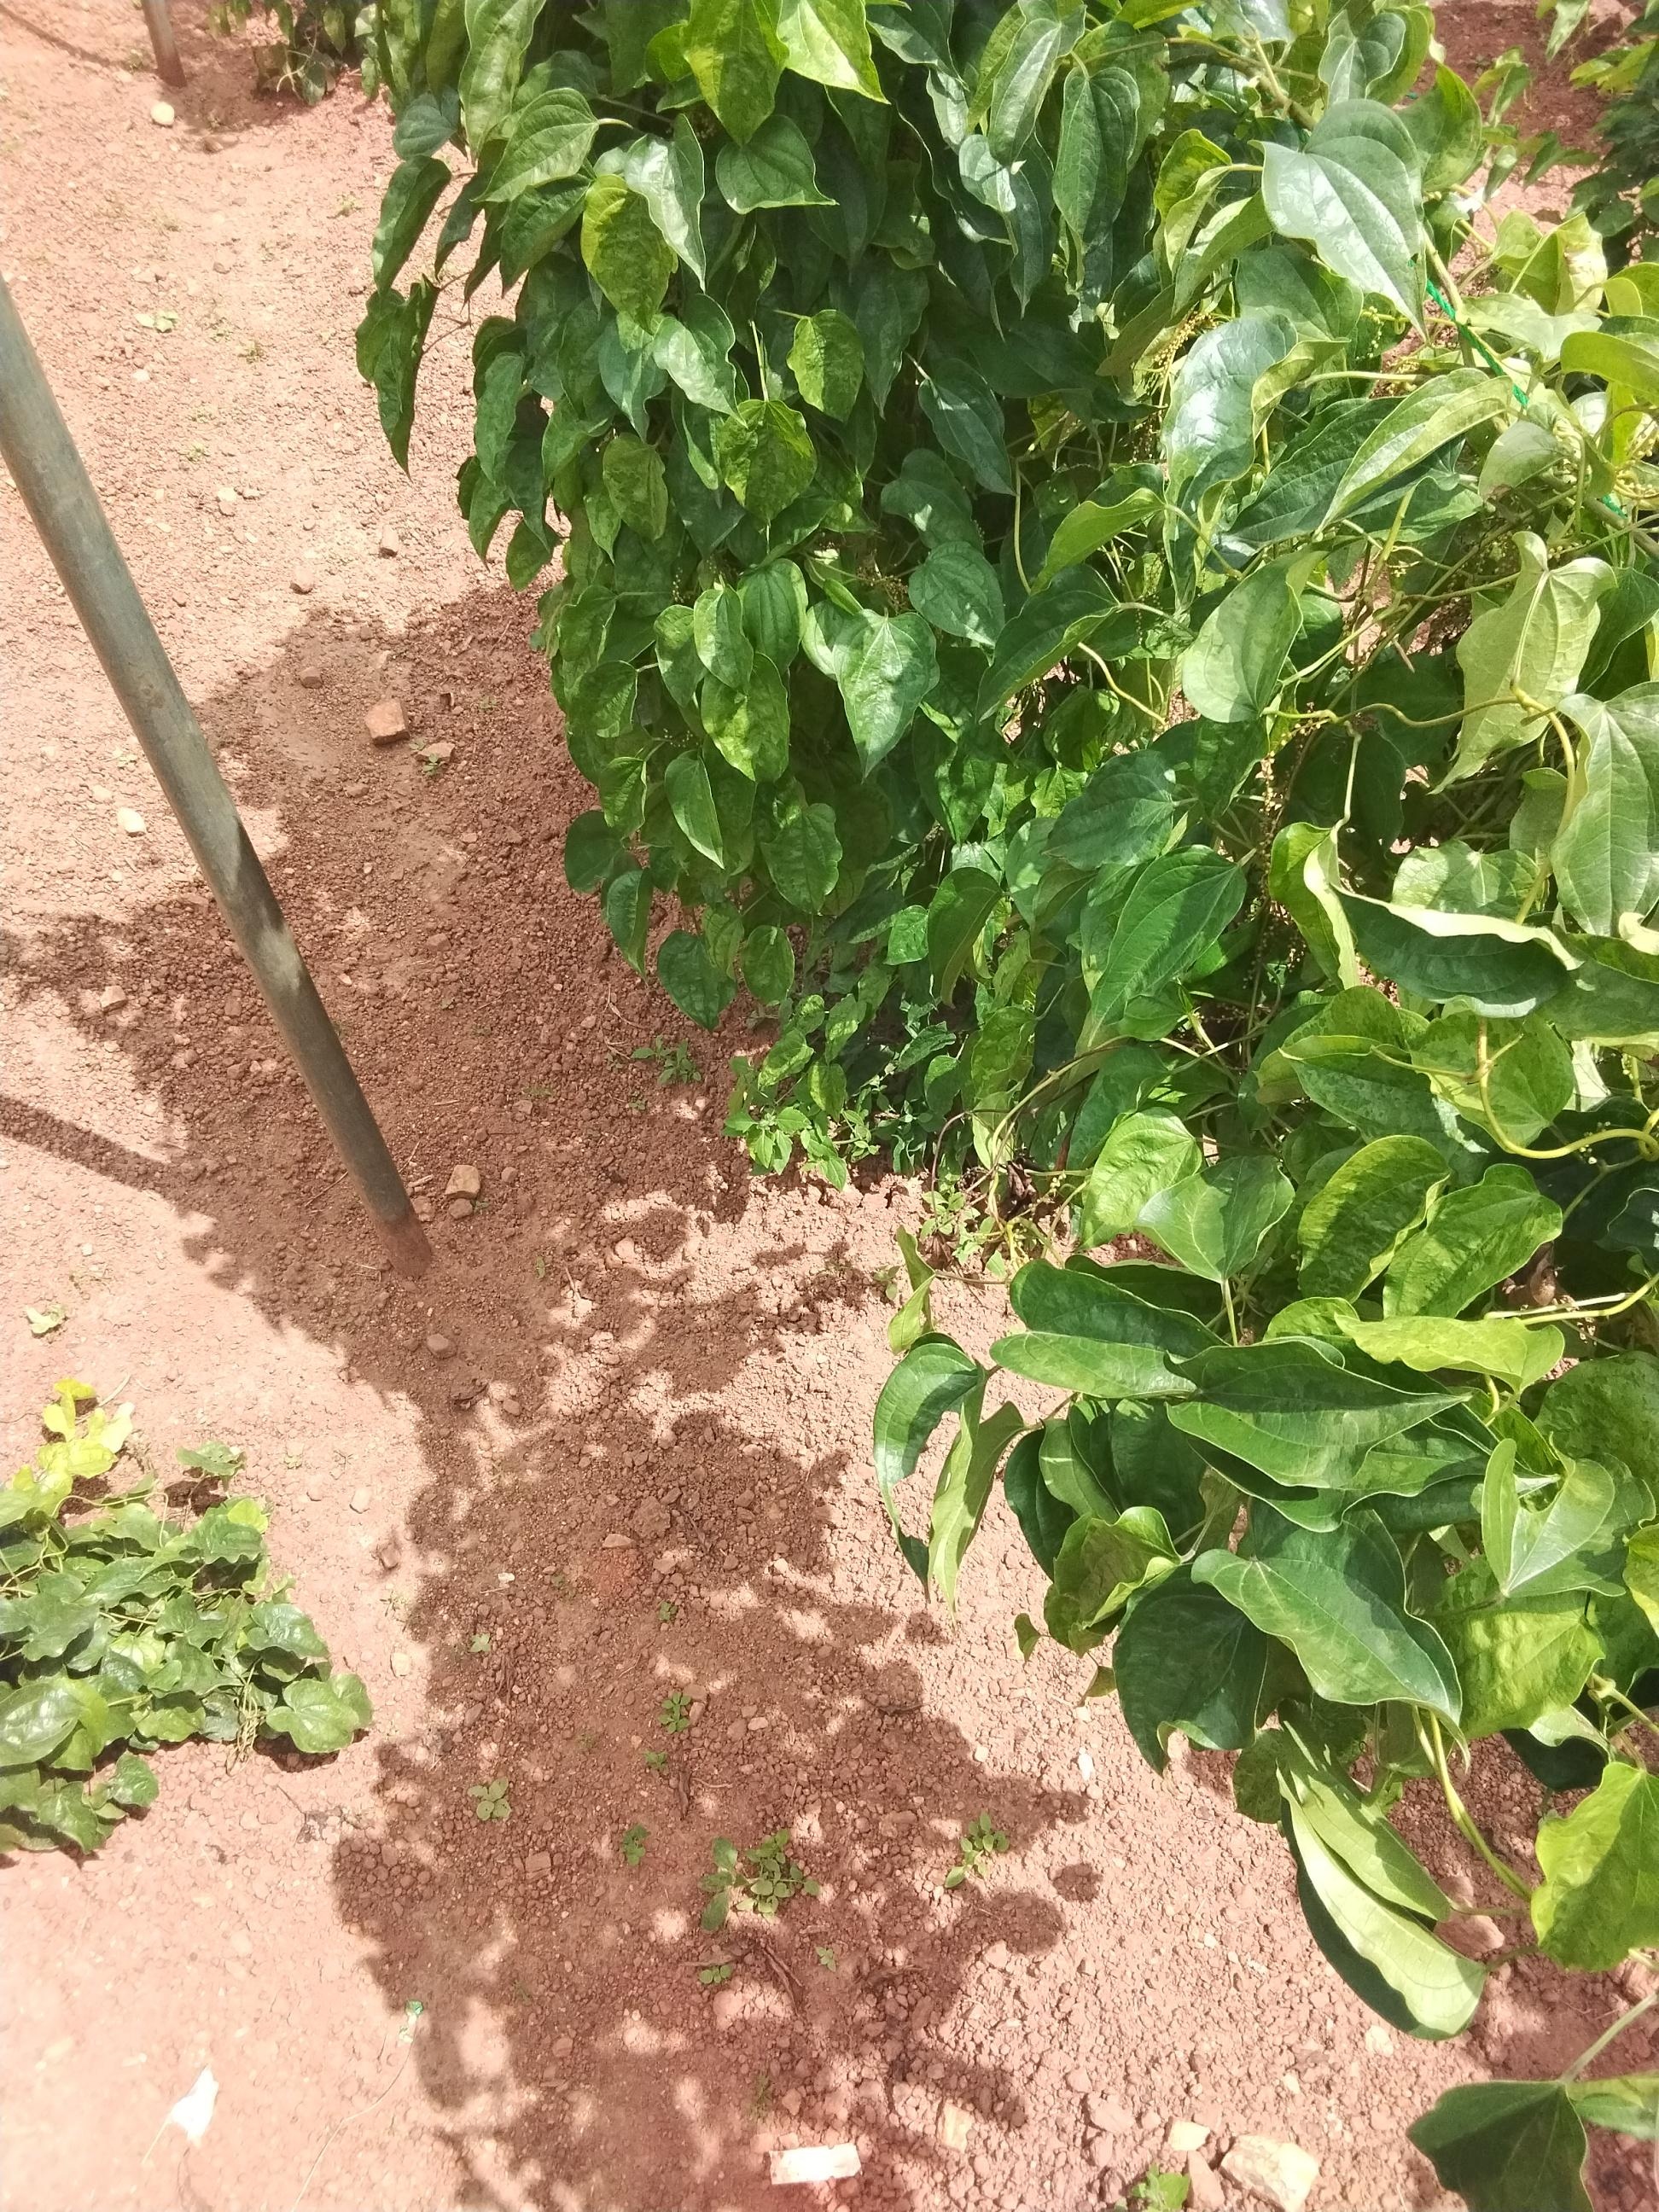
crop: yam
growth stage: vegetative
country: Nigeria
